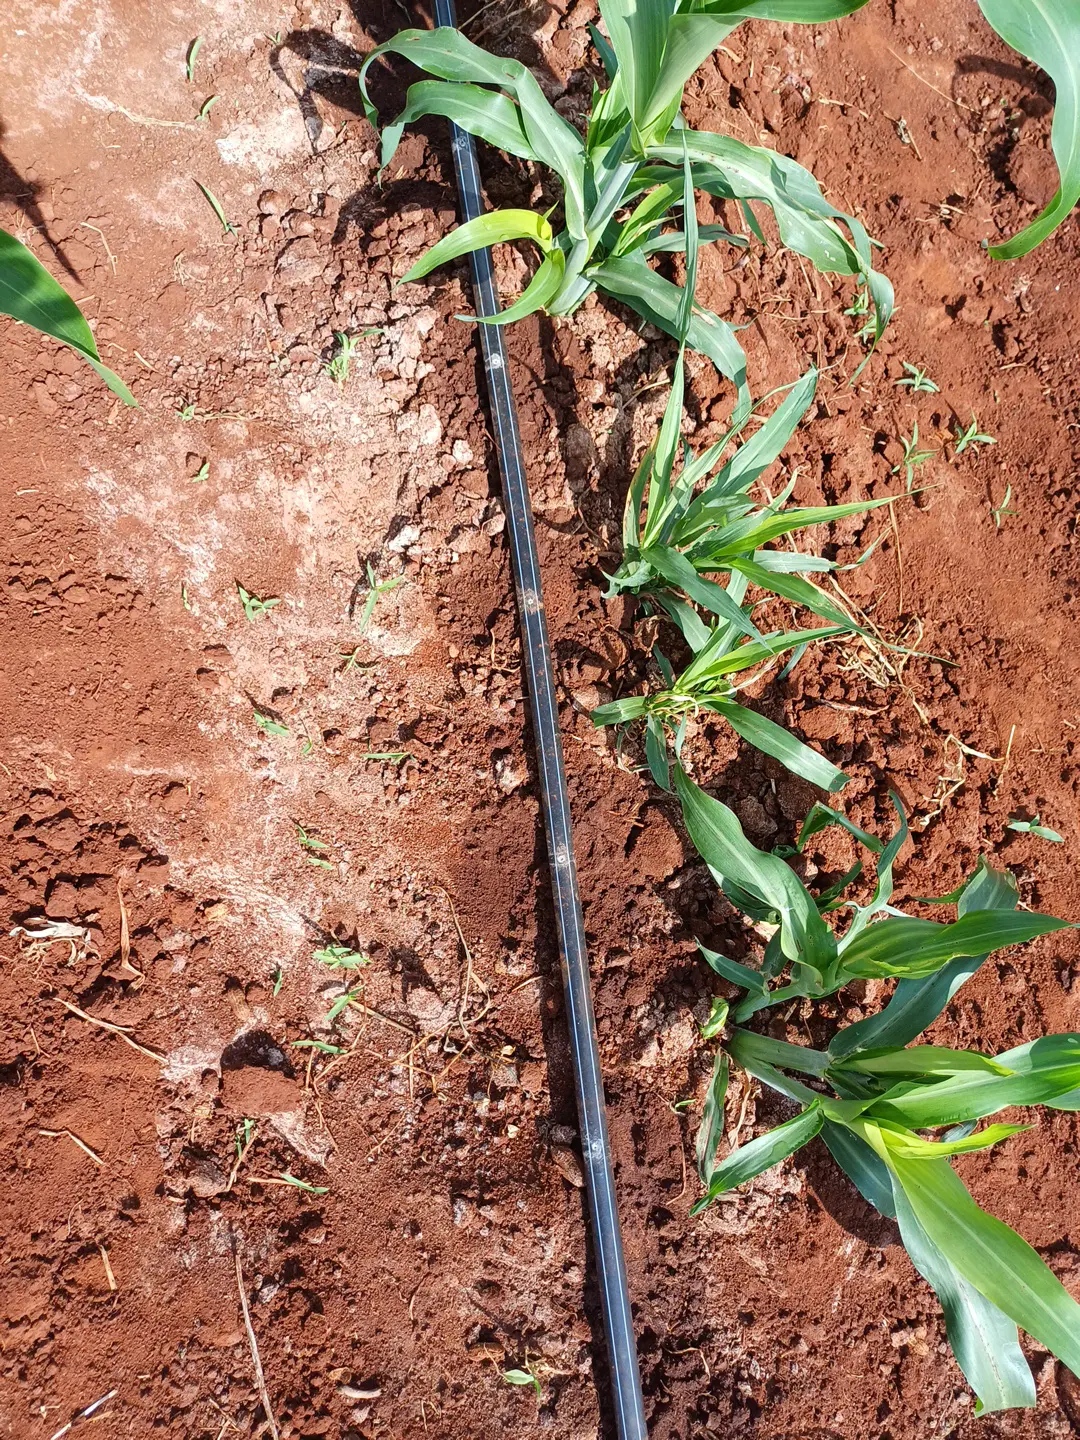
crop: sorghum
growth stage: elongation stem
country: Kenya
